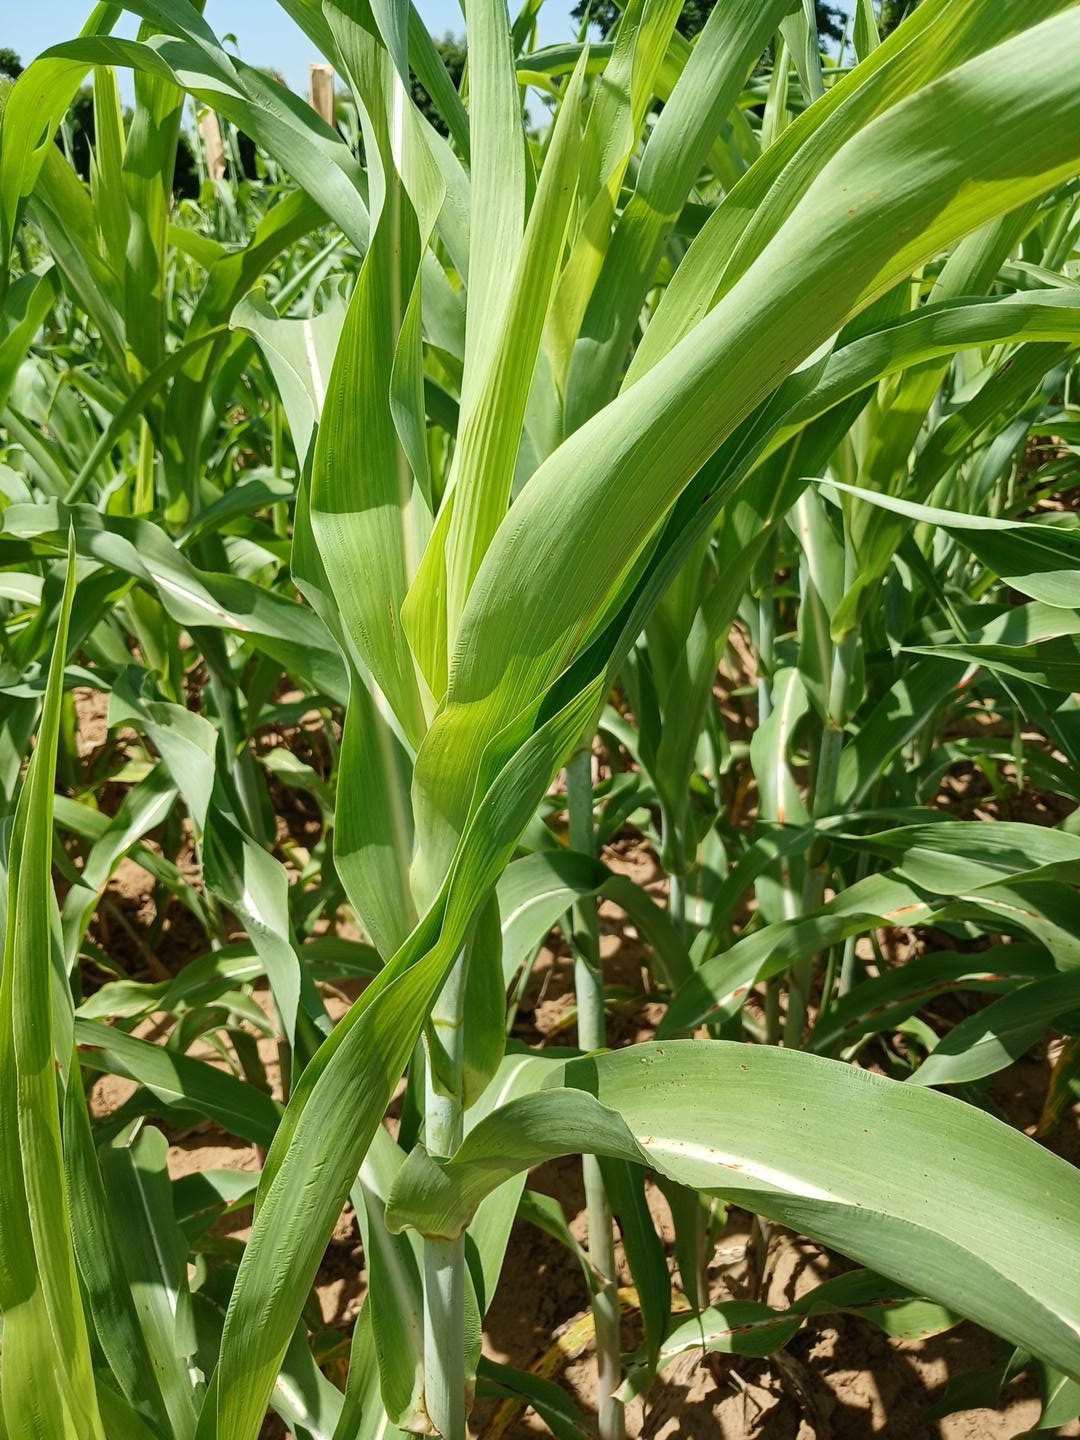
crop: sorghum
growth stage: vegetative
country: Senegal
